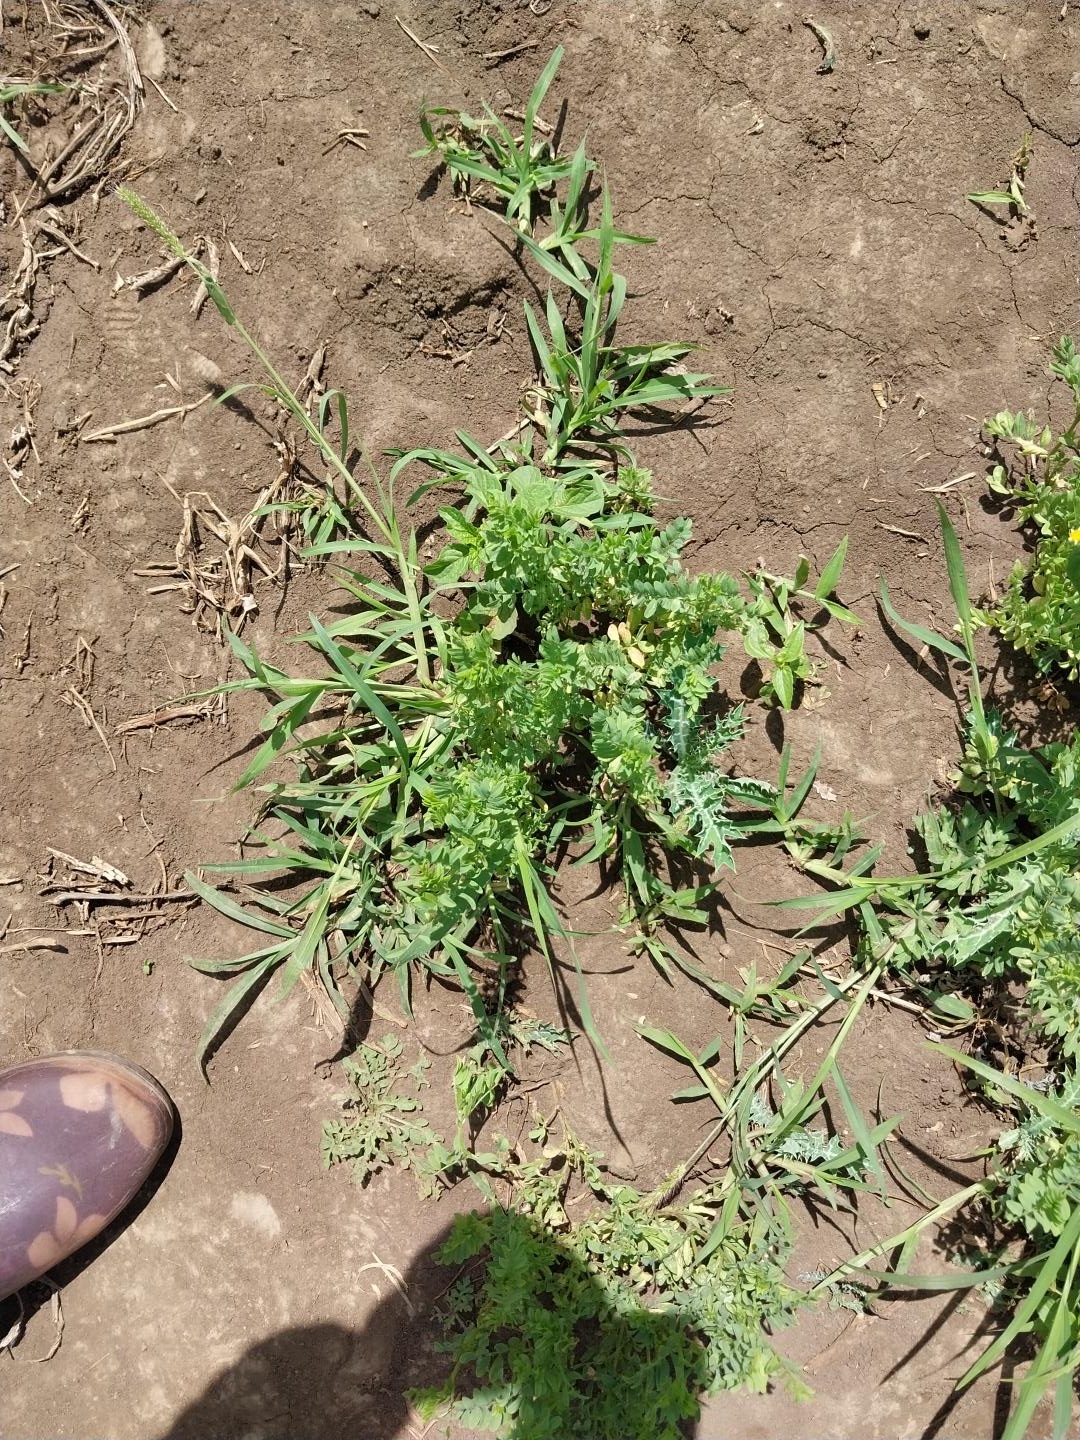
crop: lentil
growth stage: vegetative
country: Tanzania
